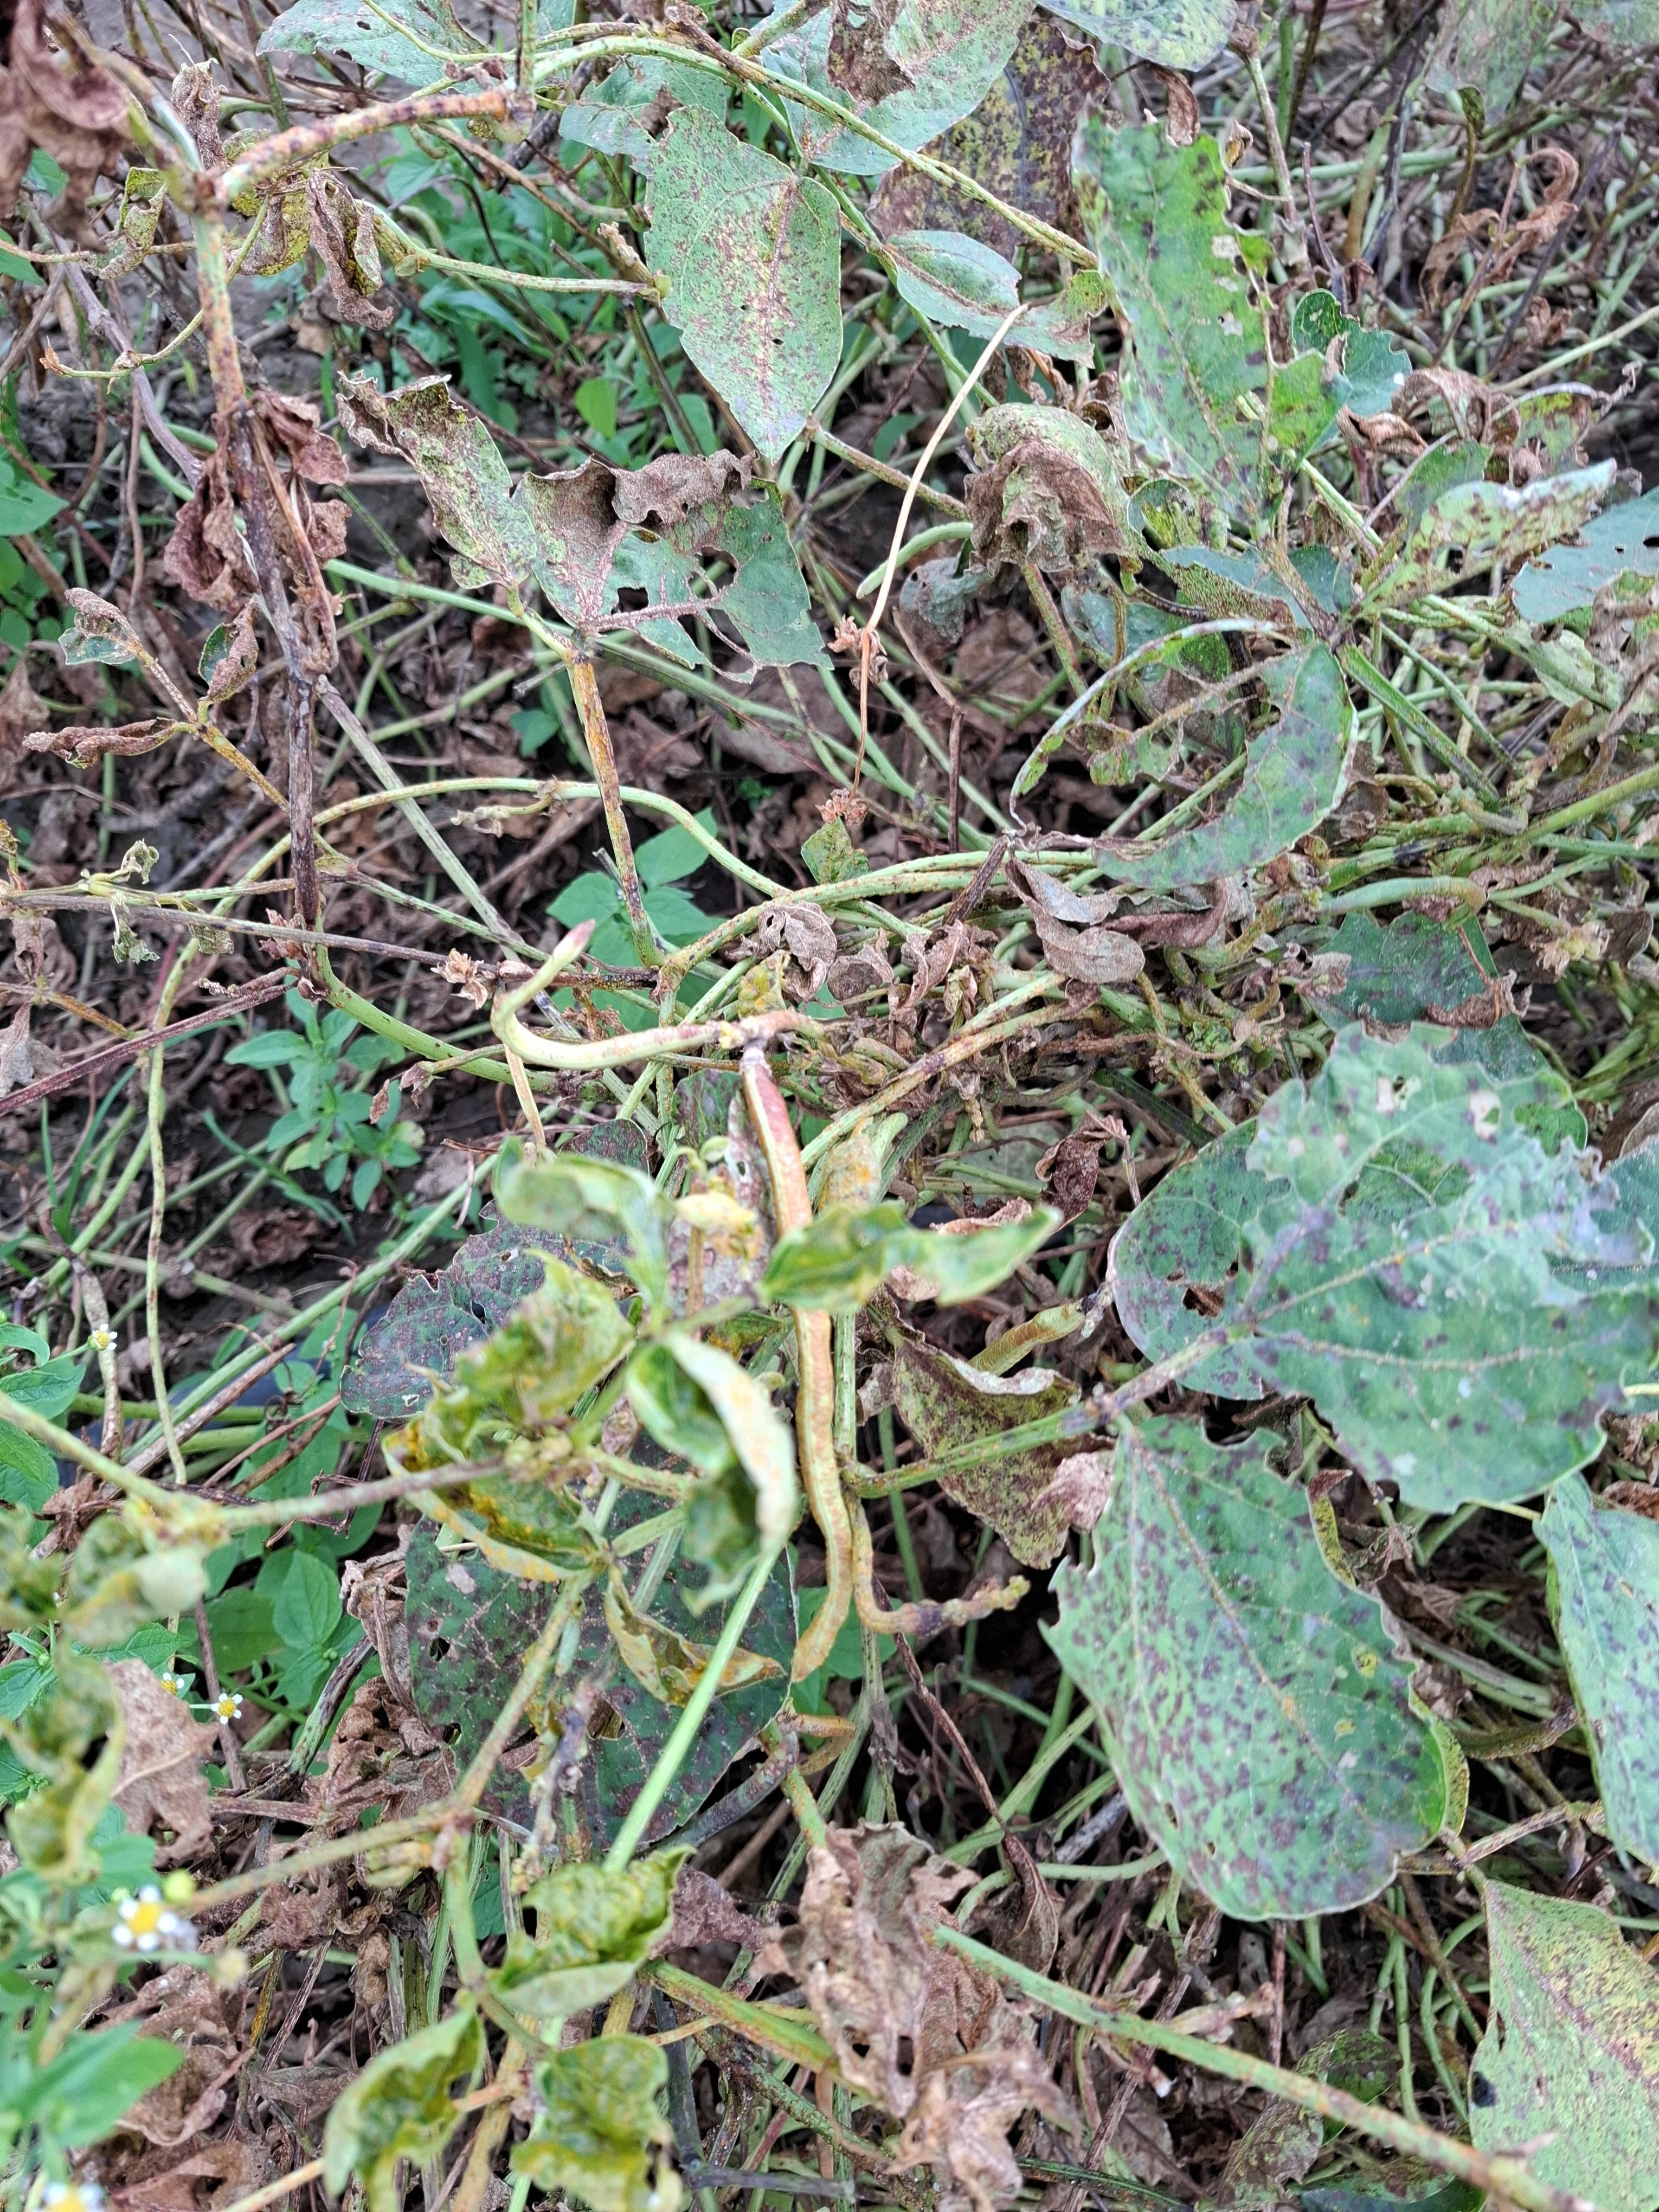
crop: cowpea
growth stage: development pod
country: Tanzania
